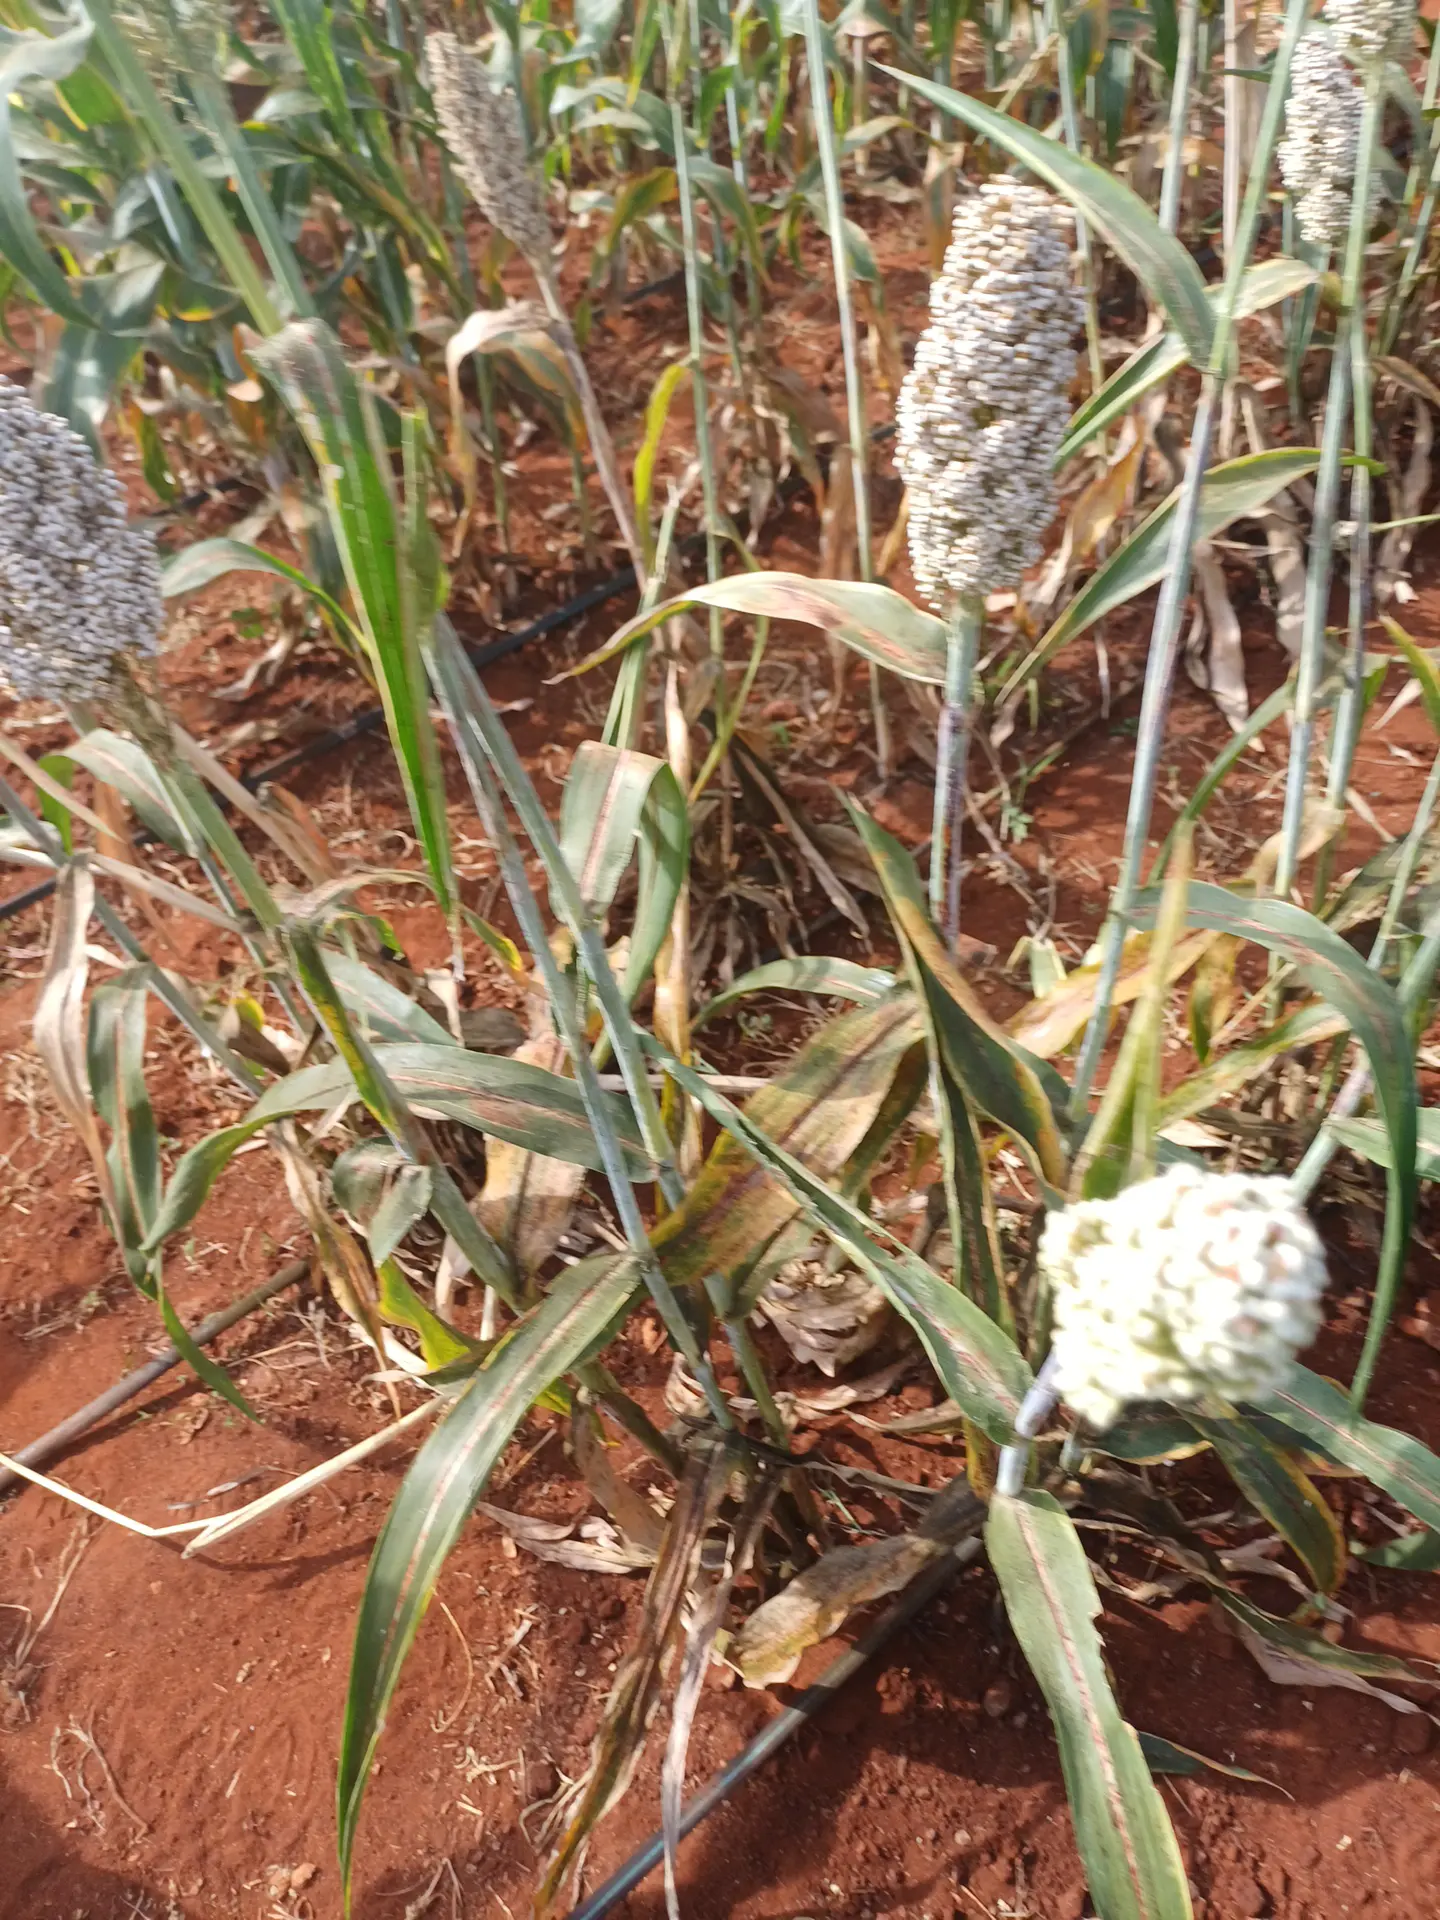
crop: sorghum
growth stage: filling grain
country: Kenya
